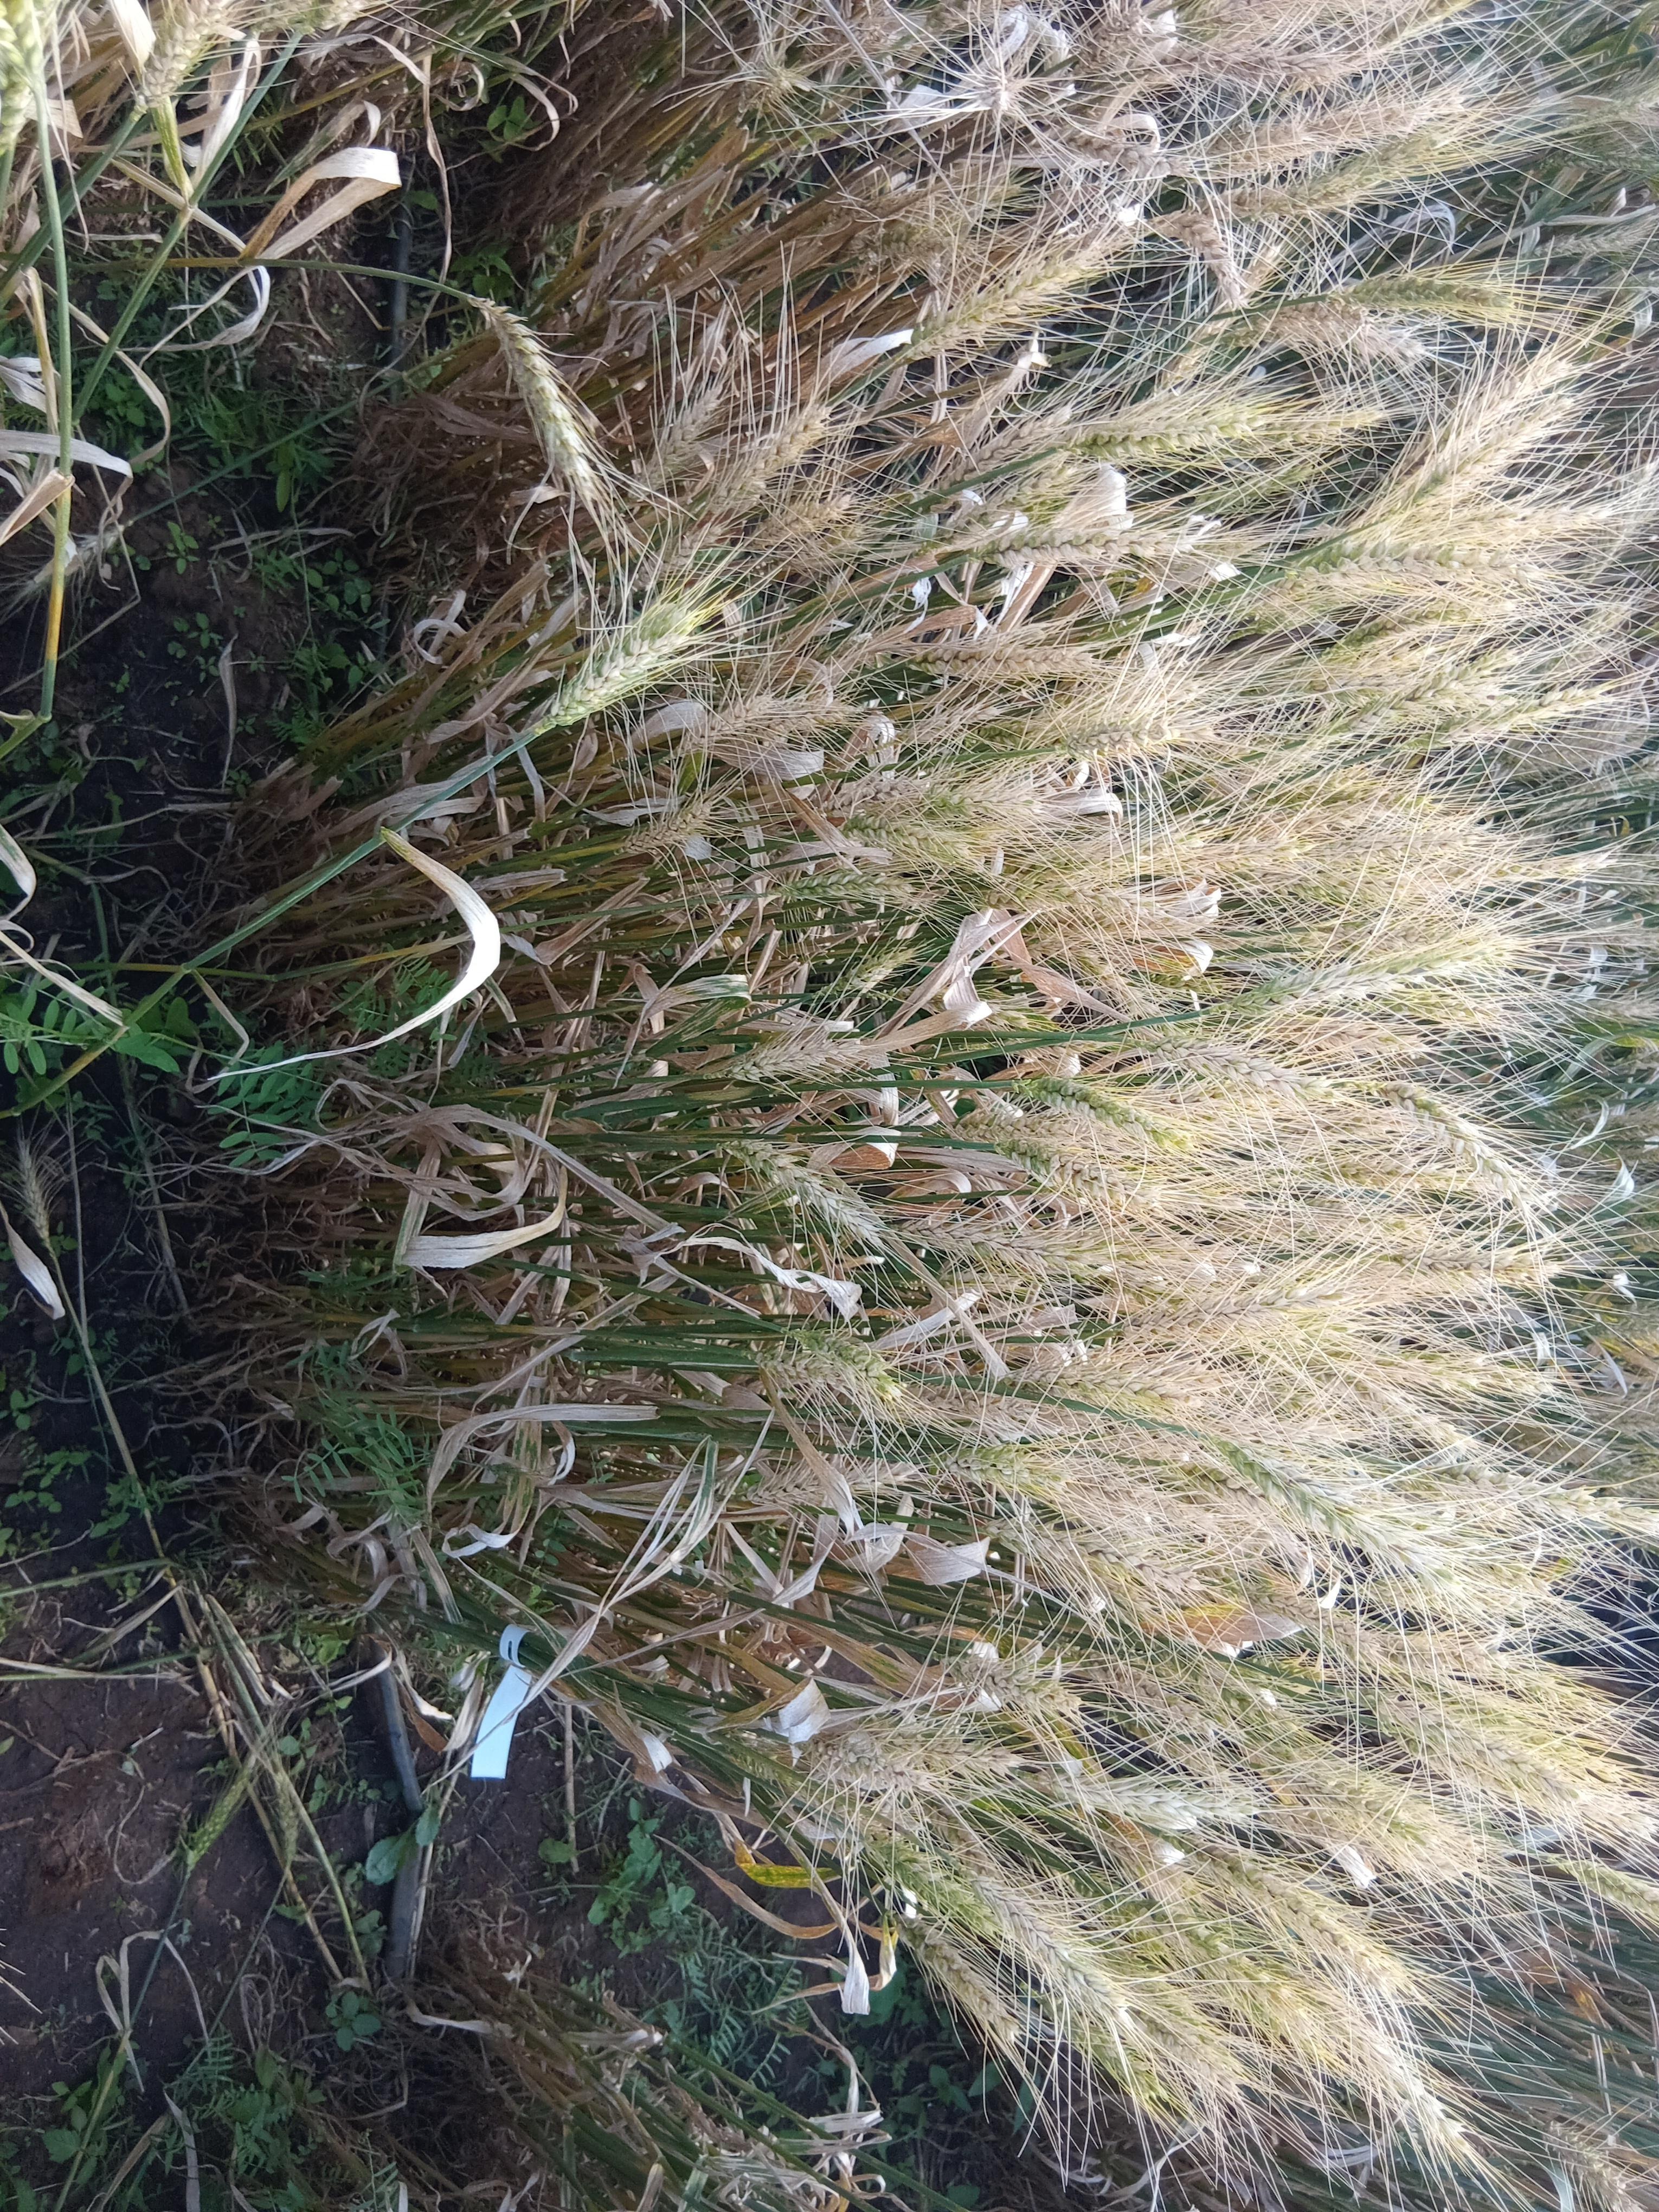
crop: wheat
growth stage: maturity
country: Kenya
